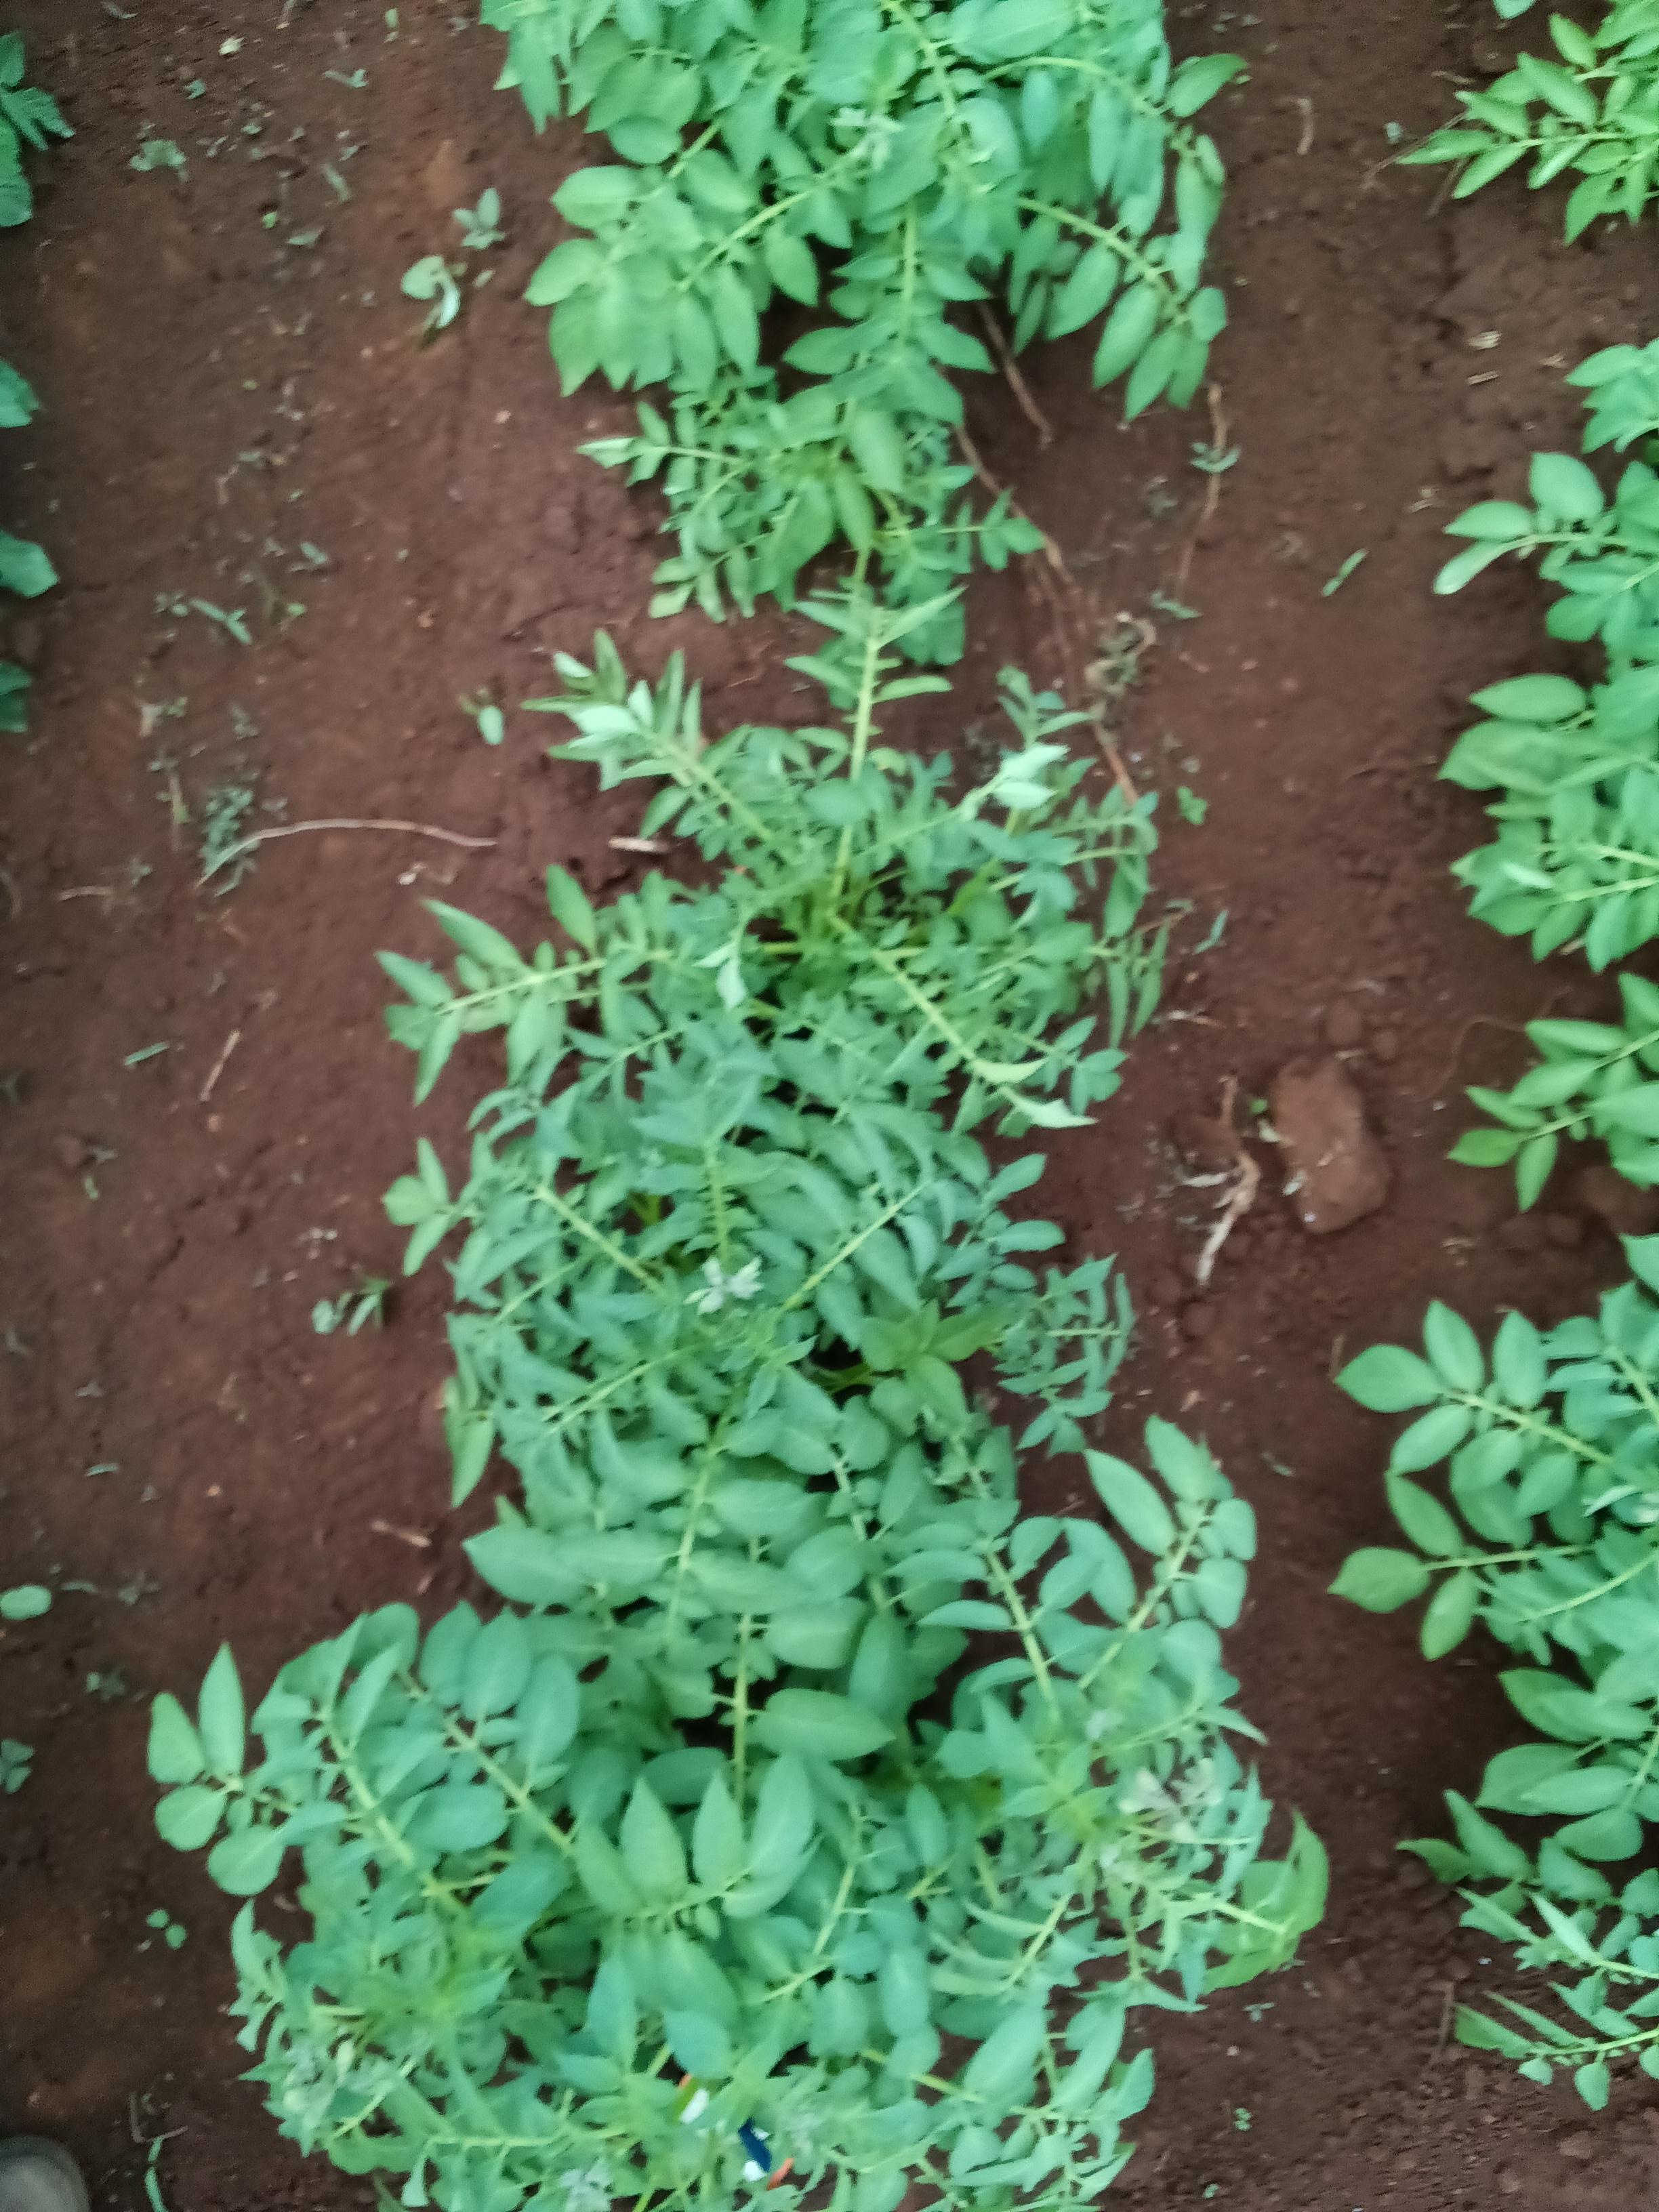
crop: potato
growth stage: vegetative
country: Kenya
